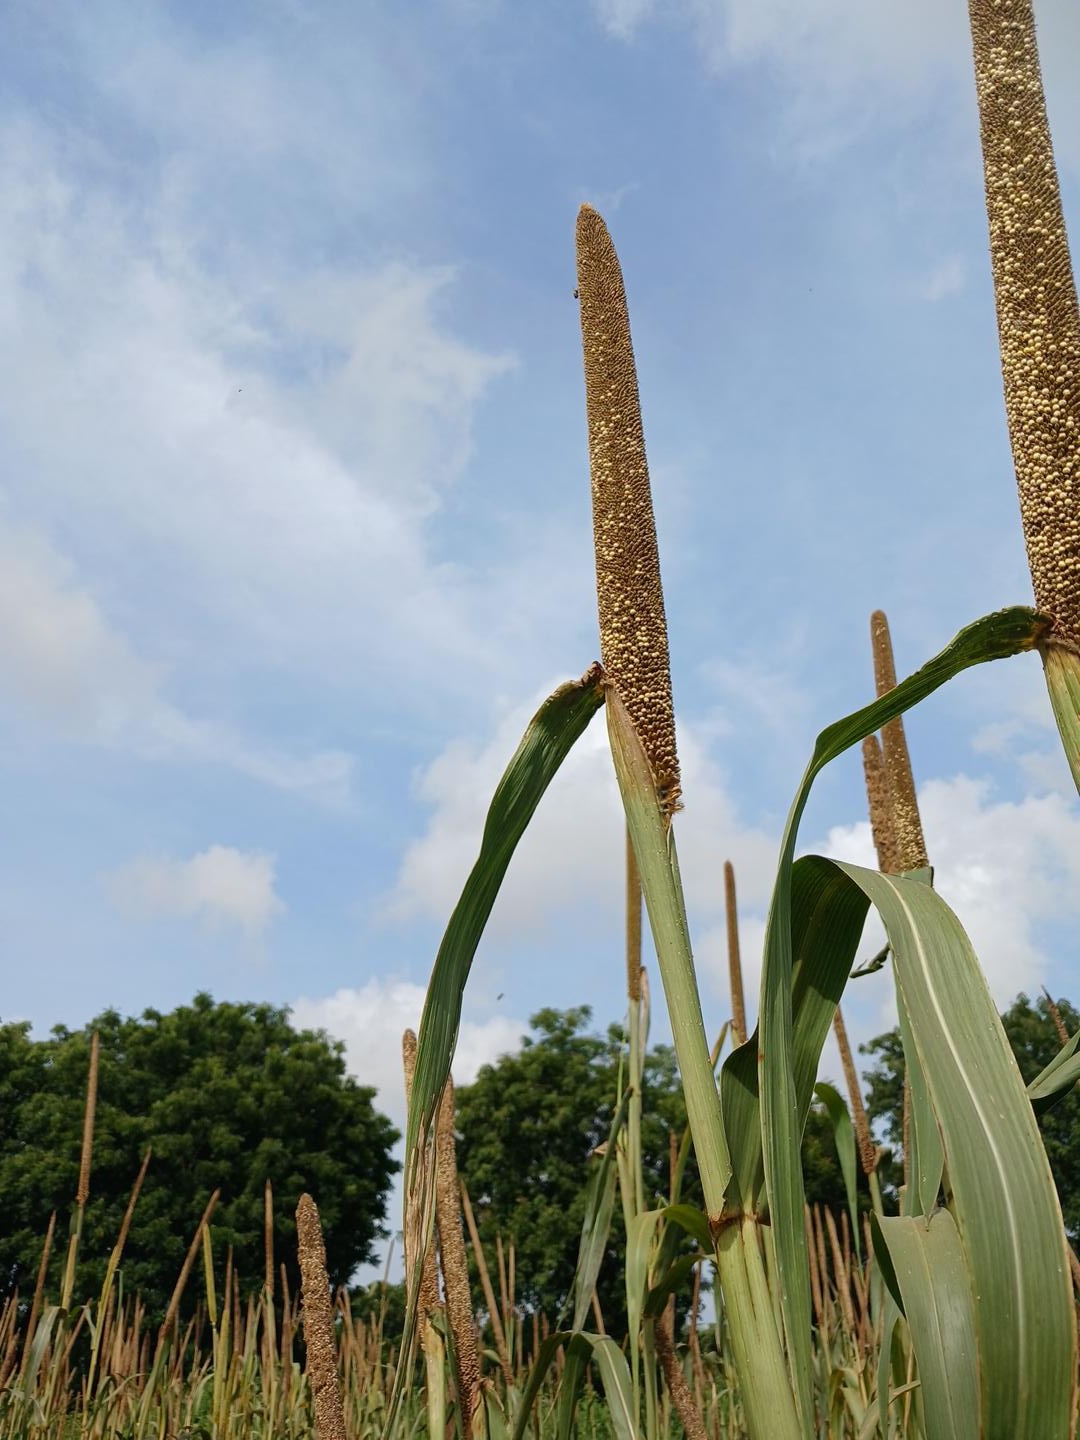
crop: pearl millet
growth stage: maturity
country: Senegal
